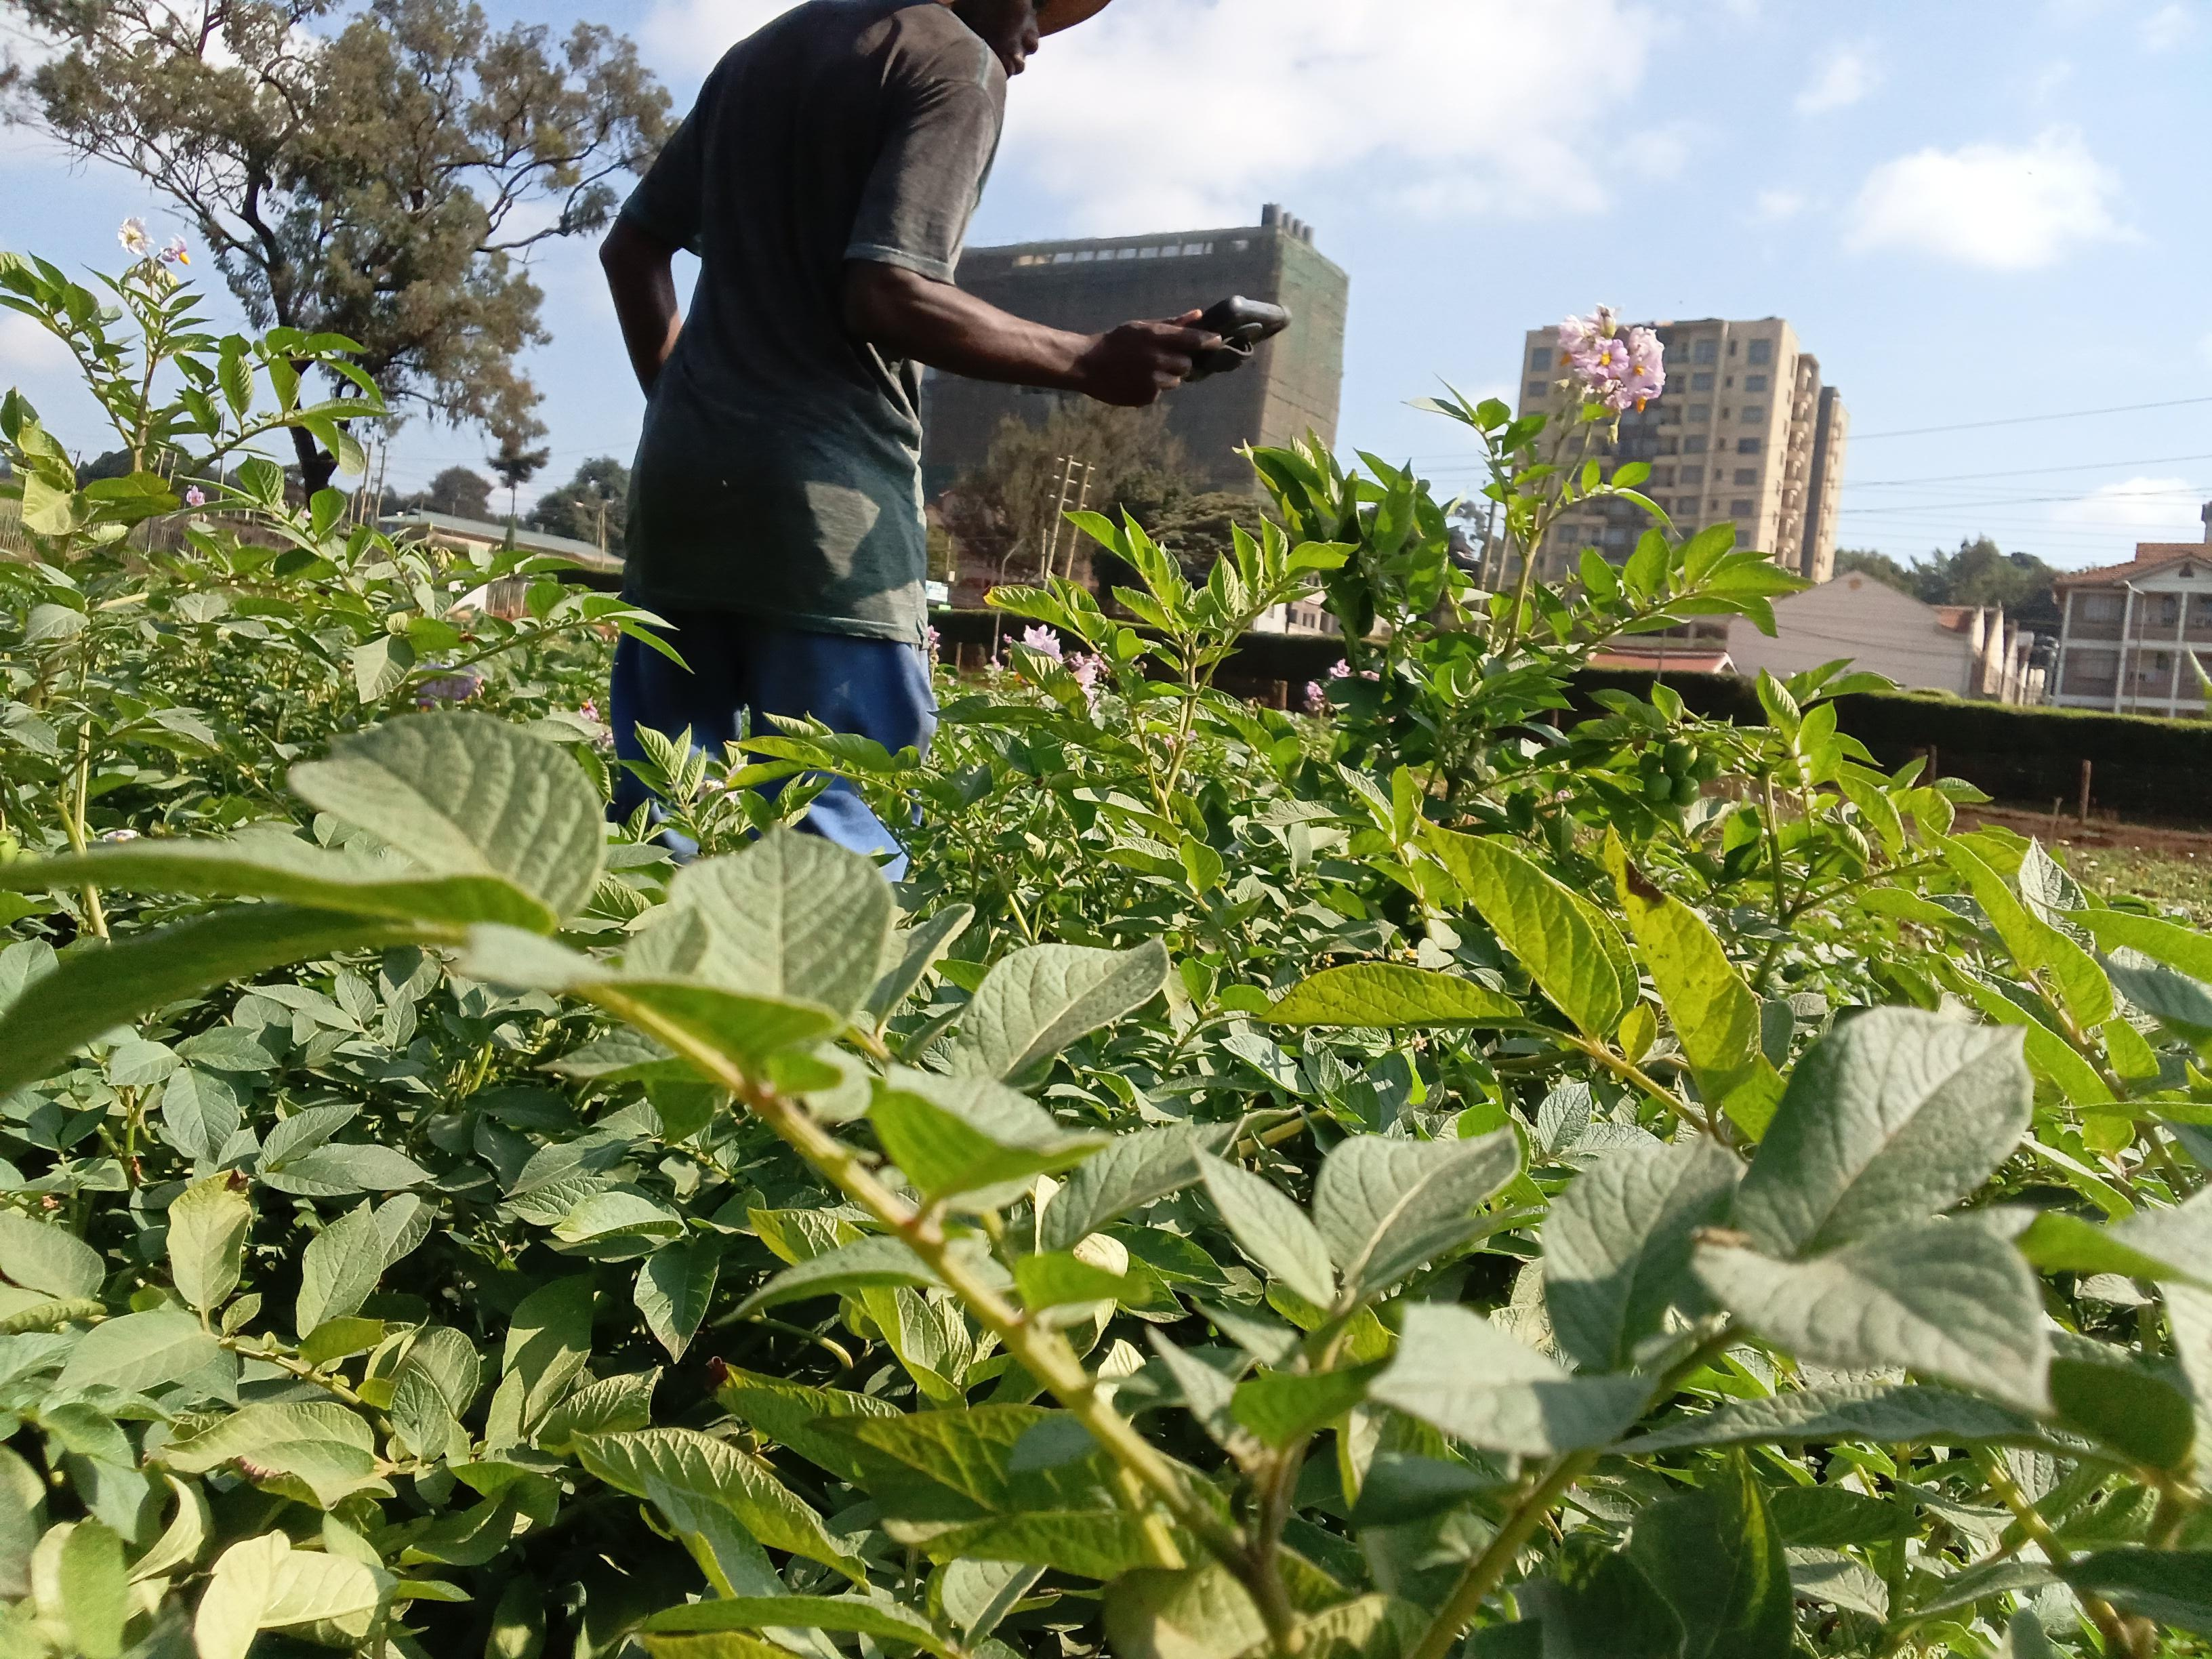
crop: potato
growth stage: maturity
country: Kenya
